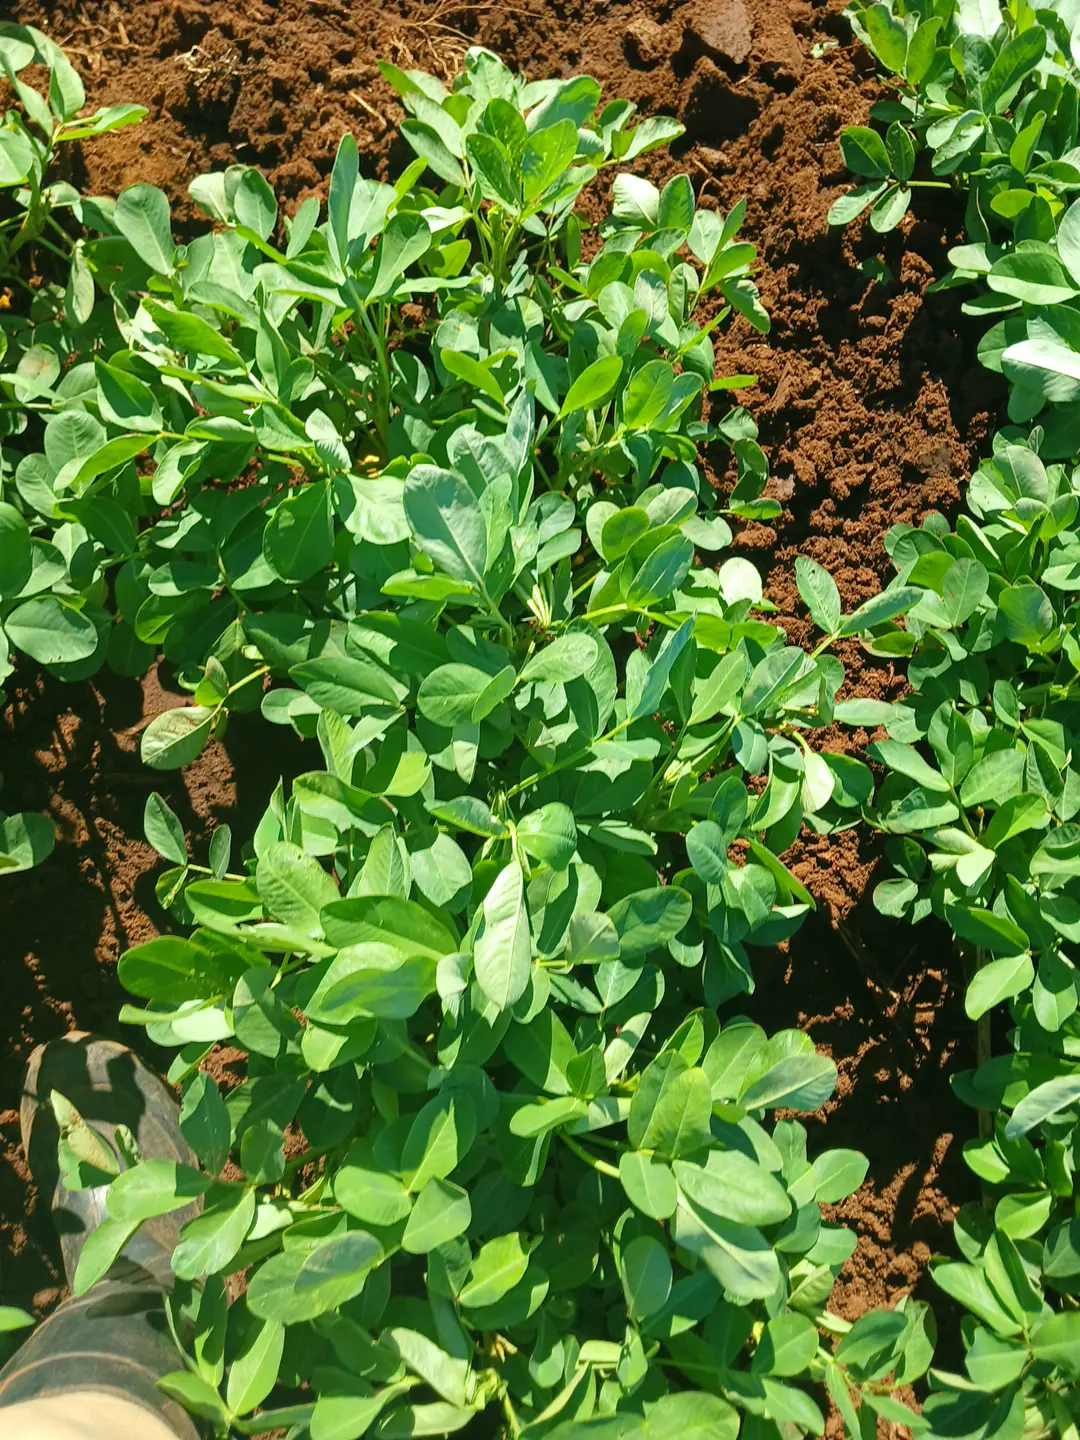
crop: groundnut
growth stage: flowering
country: Kenya
